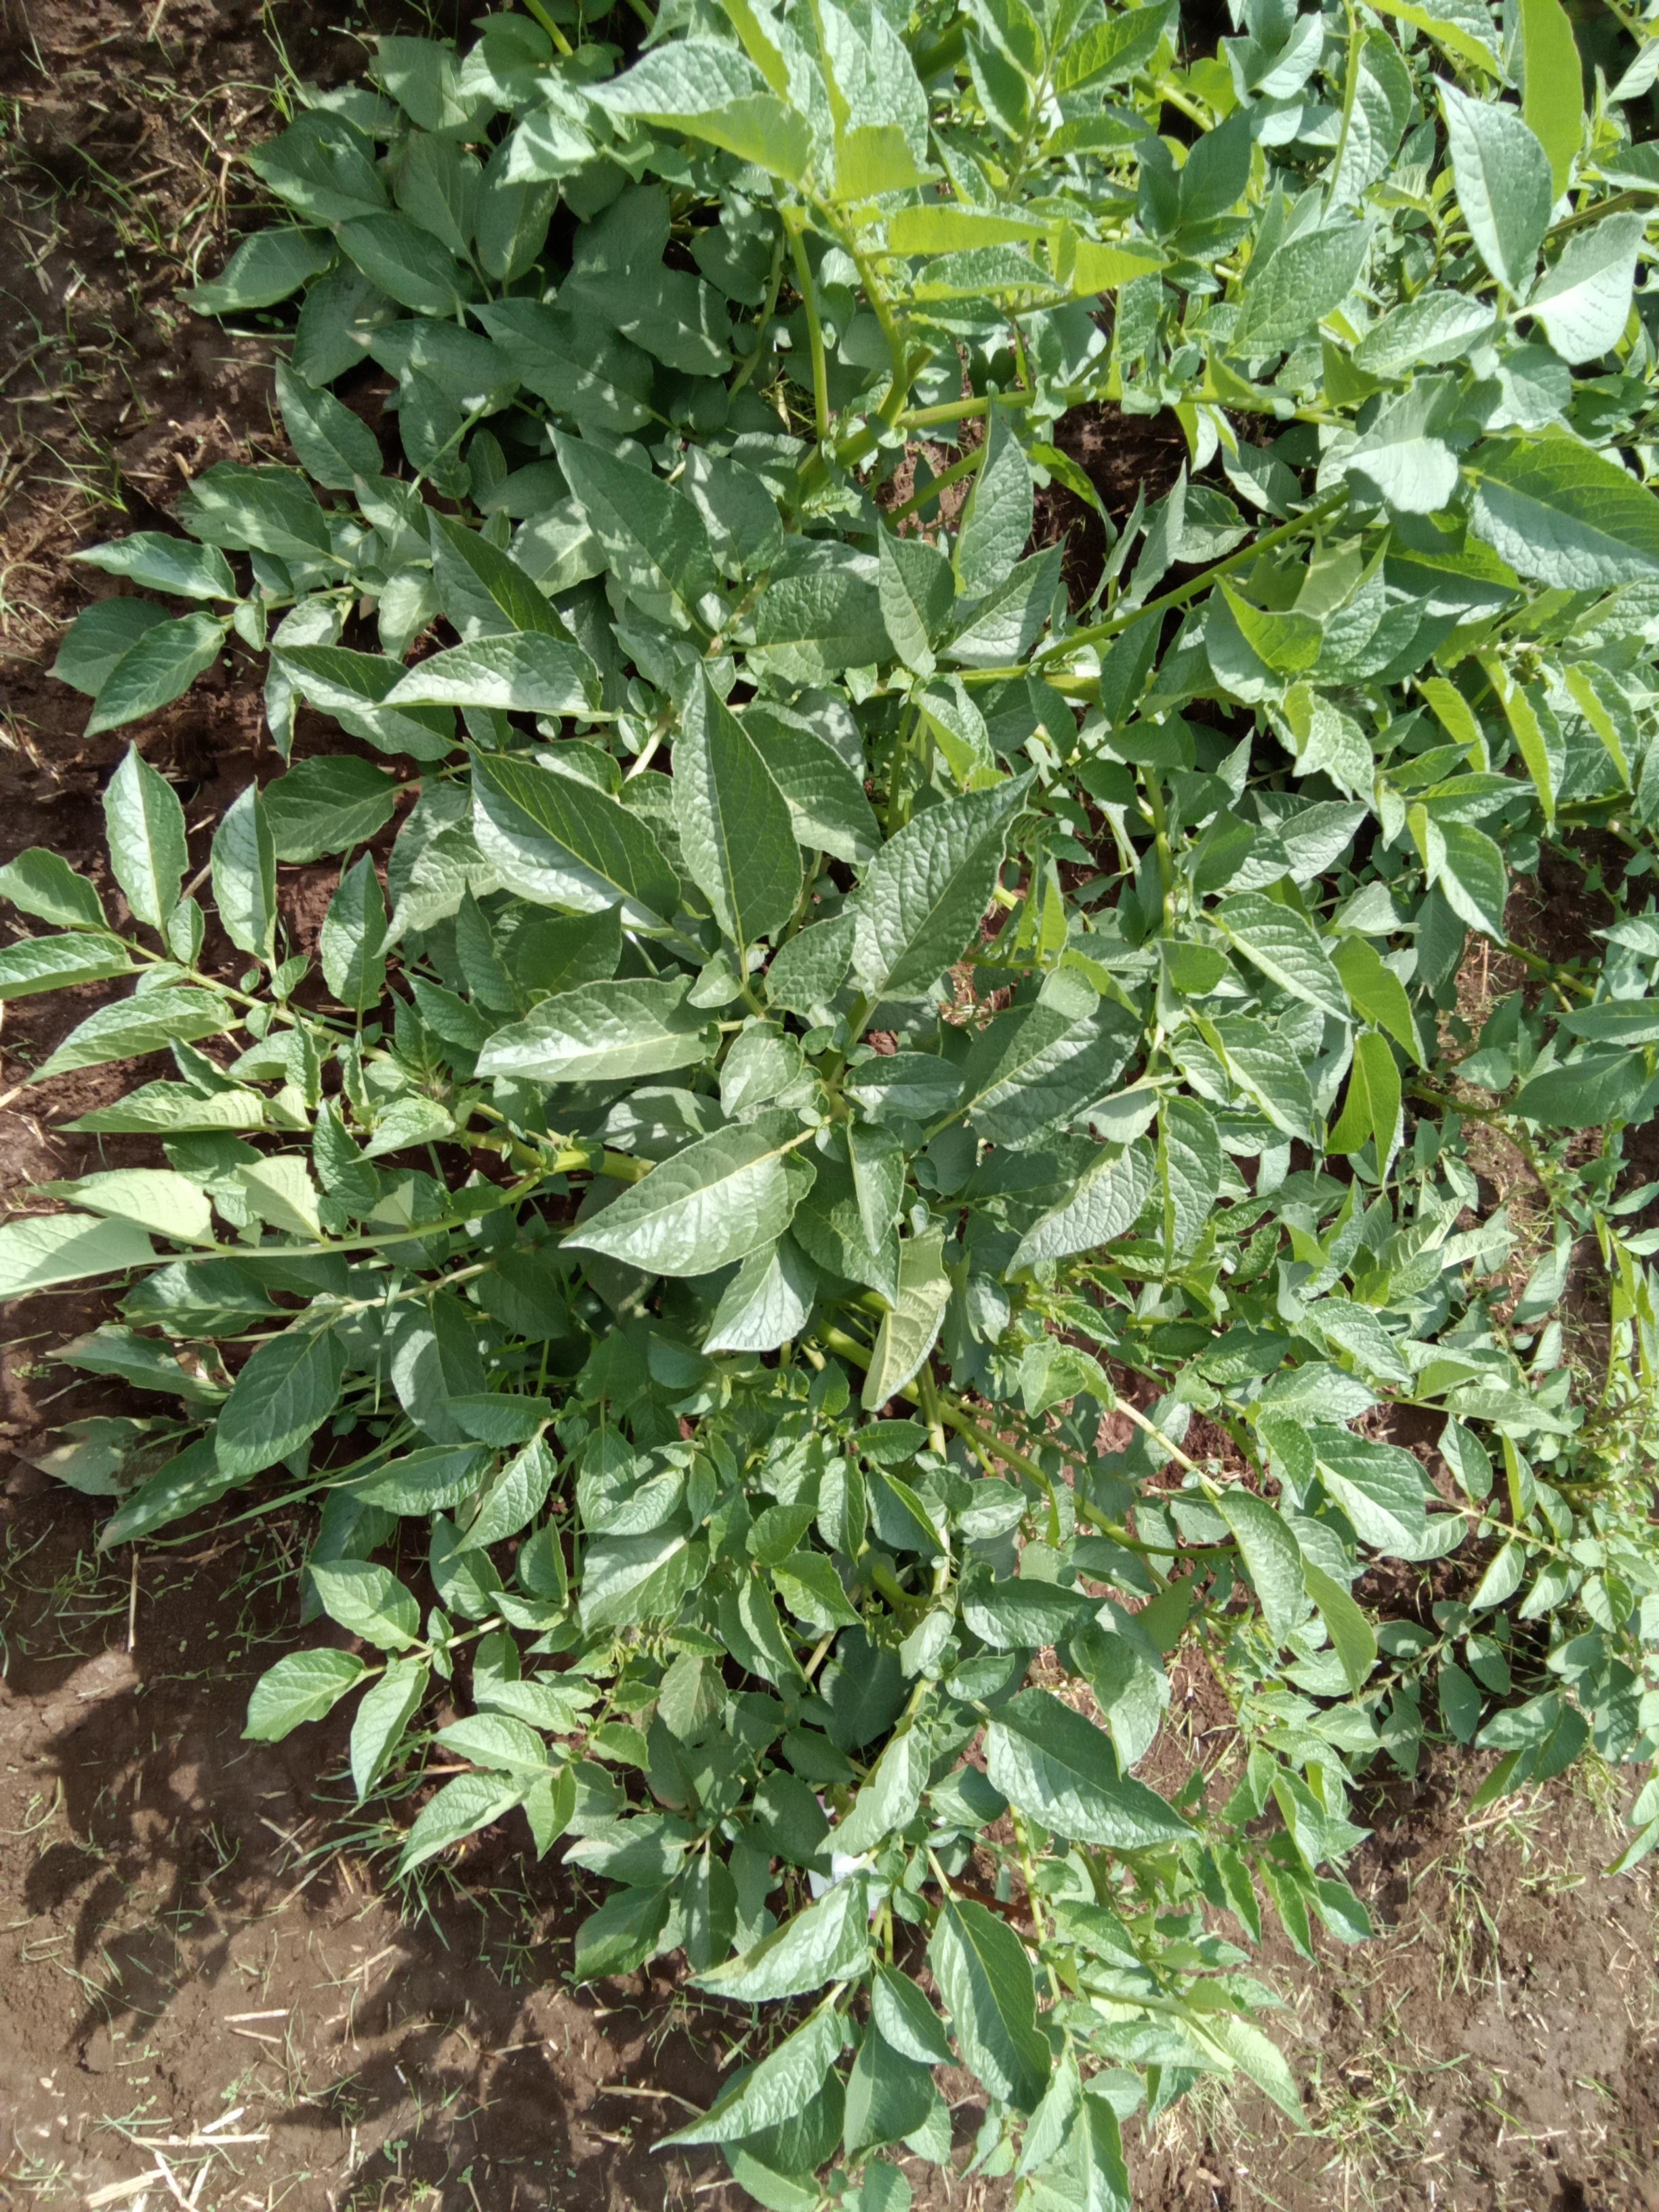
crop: potato
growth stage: flowering
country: Kenya
